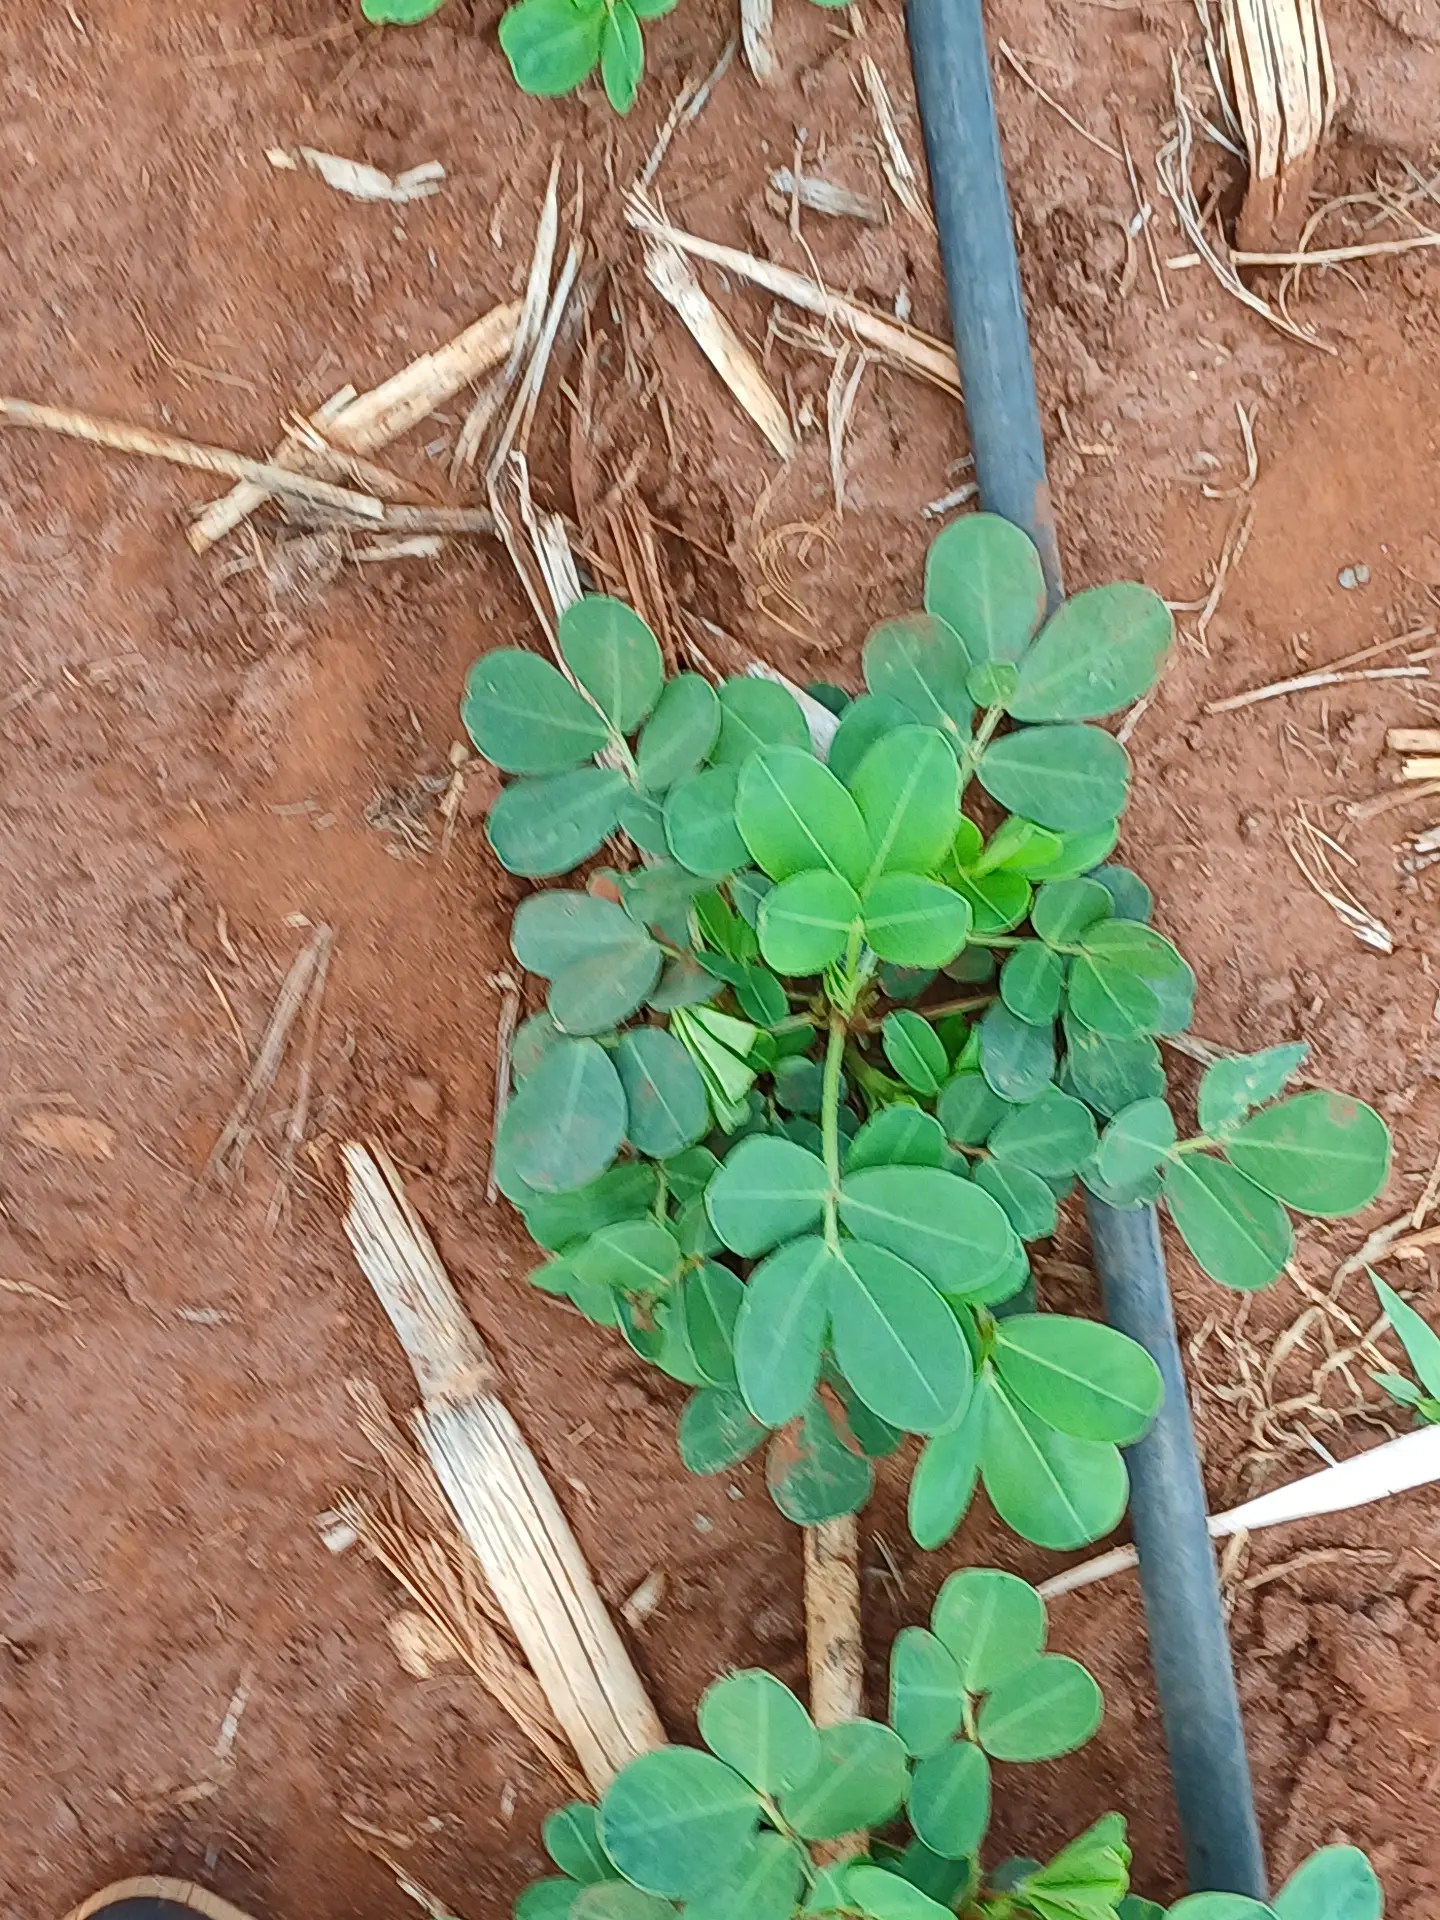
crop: groundnut
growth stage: vegetative
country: Kenya
